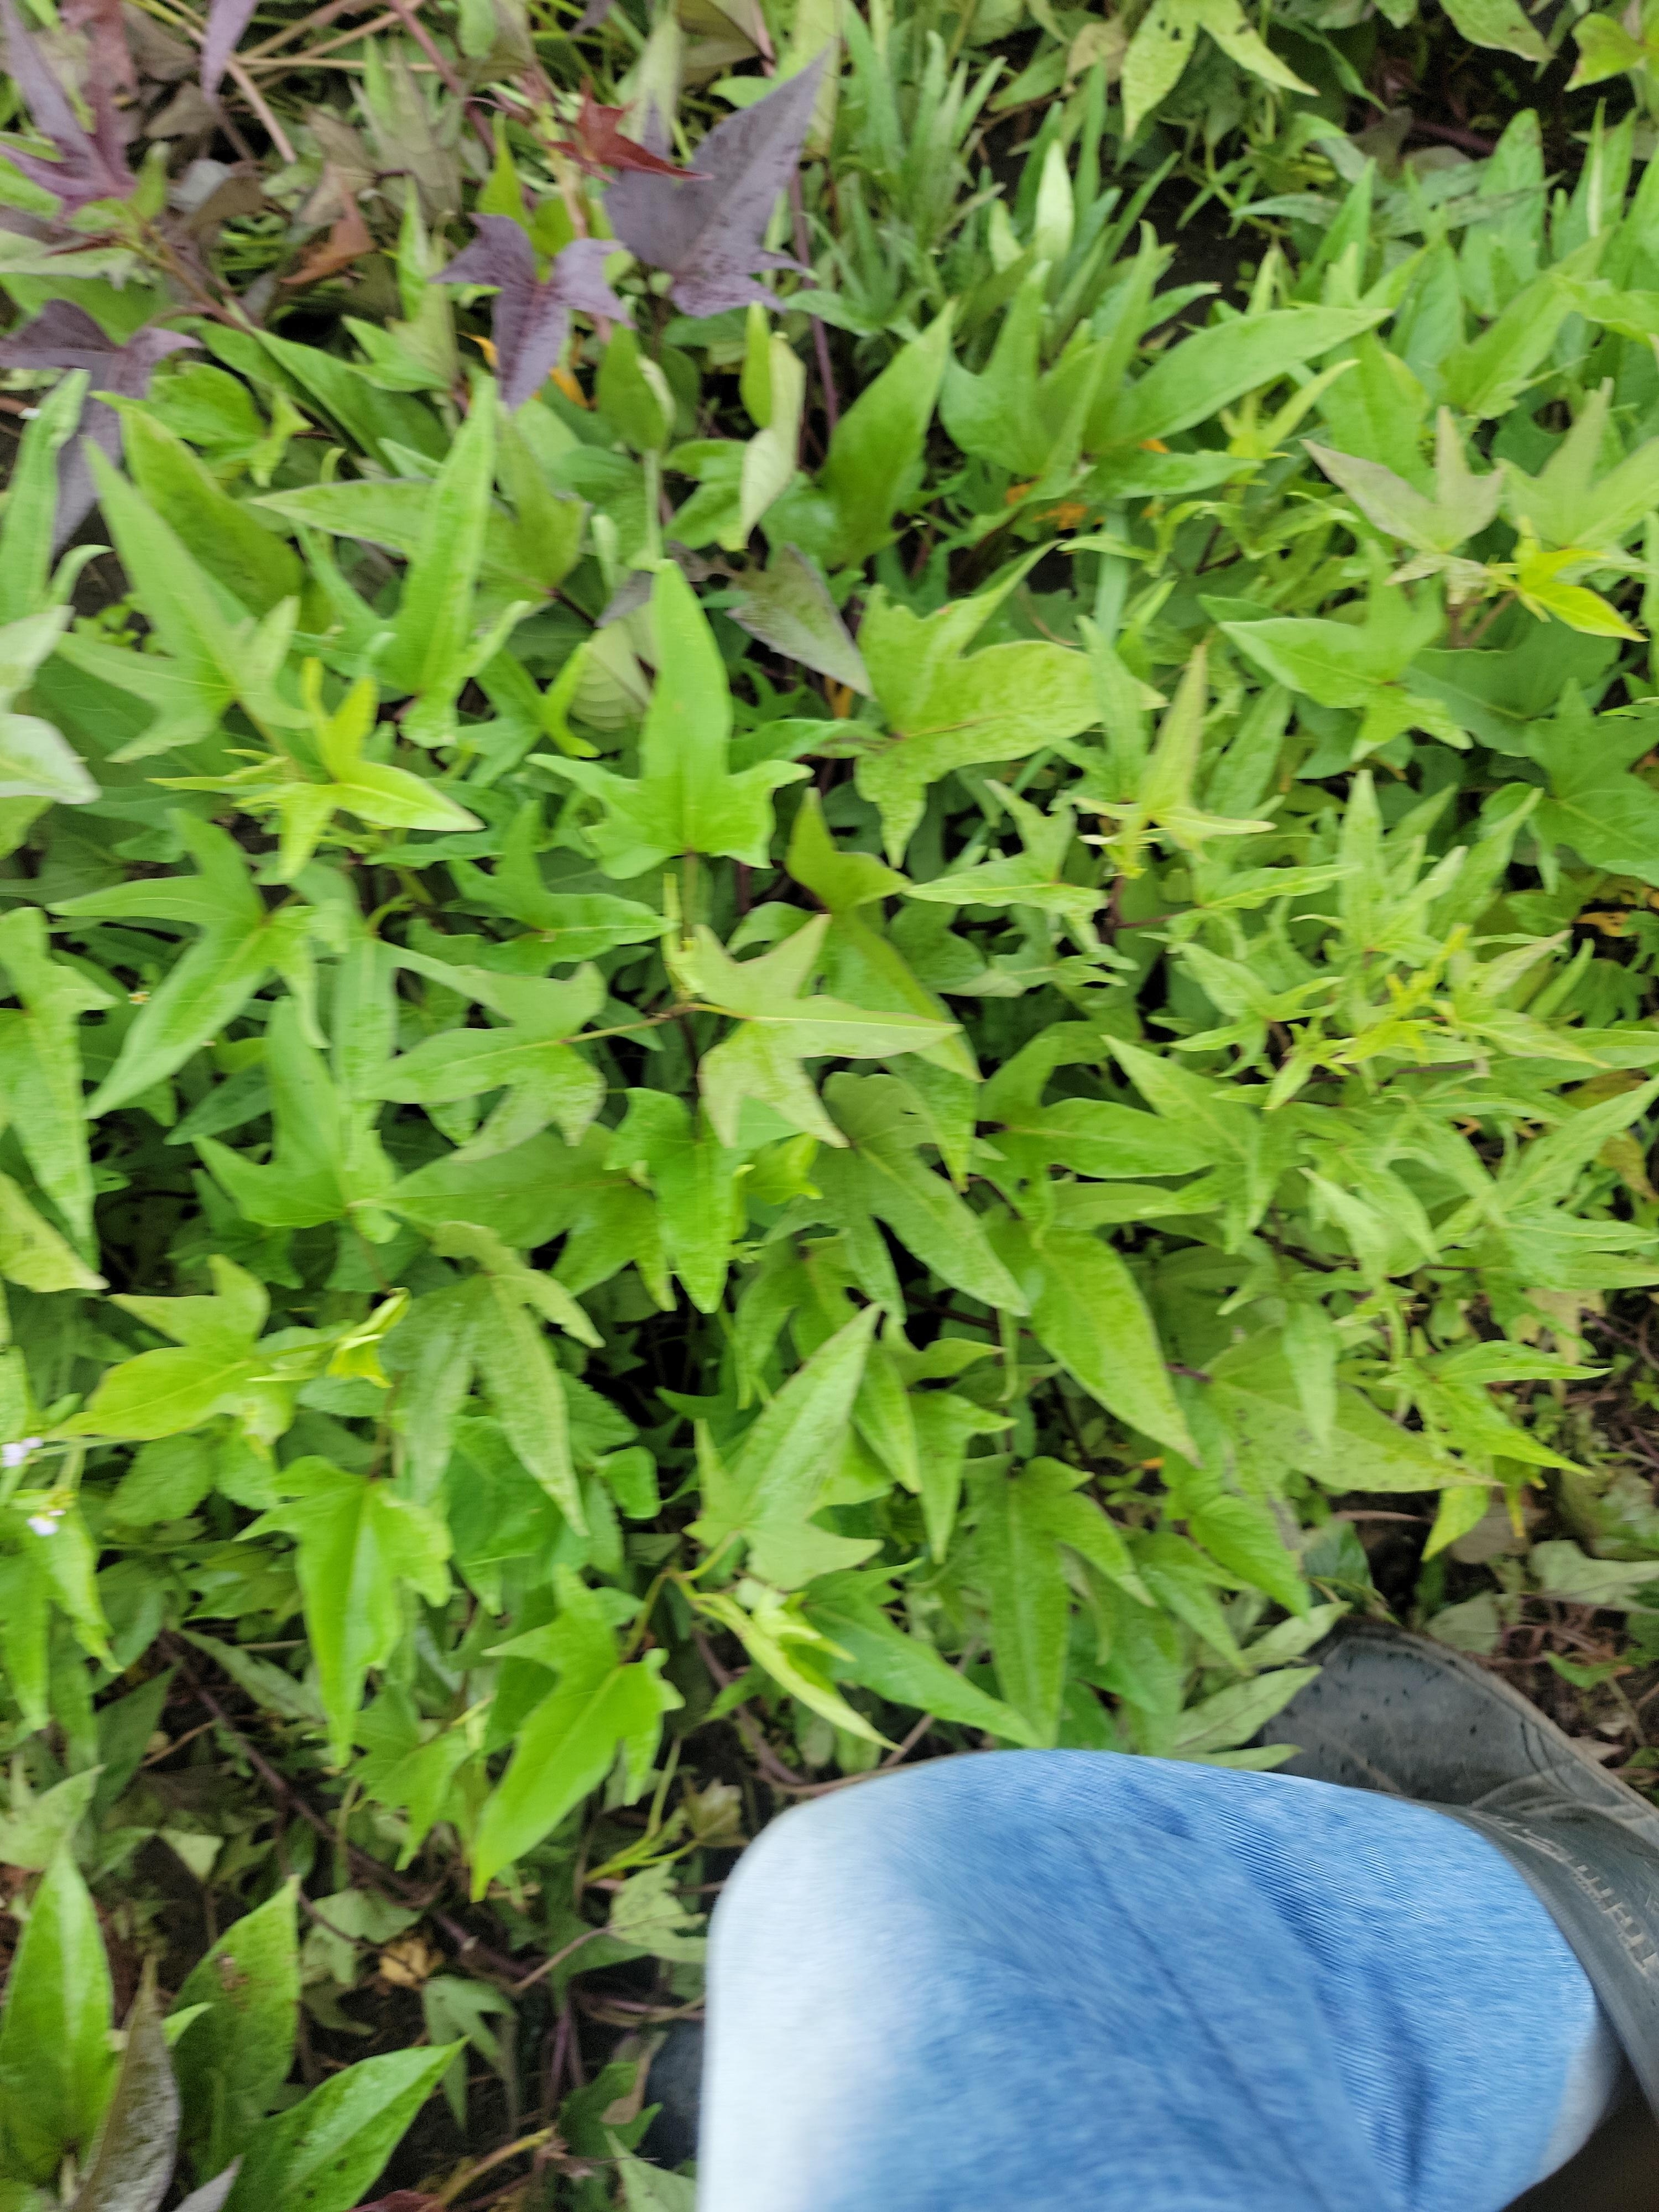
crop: sweet potato
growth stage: vegetative
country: Tanzania
